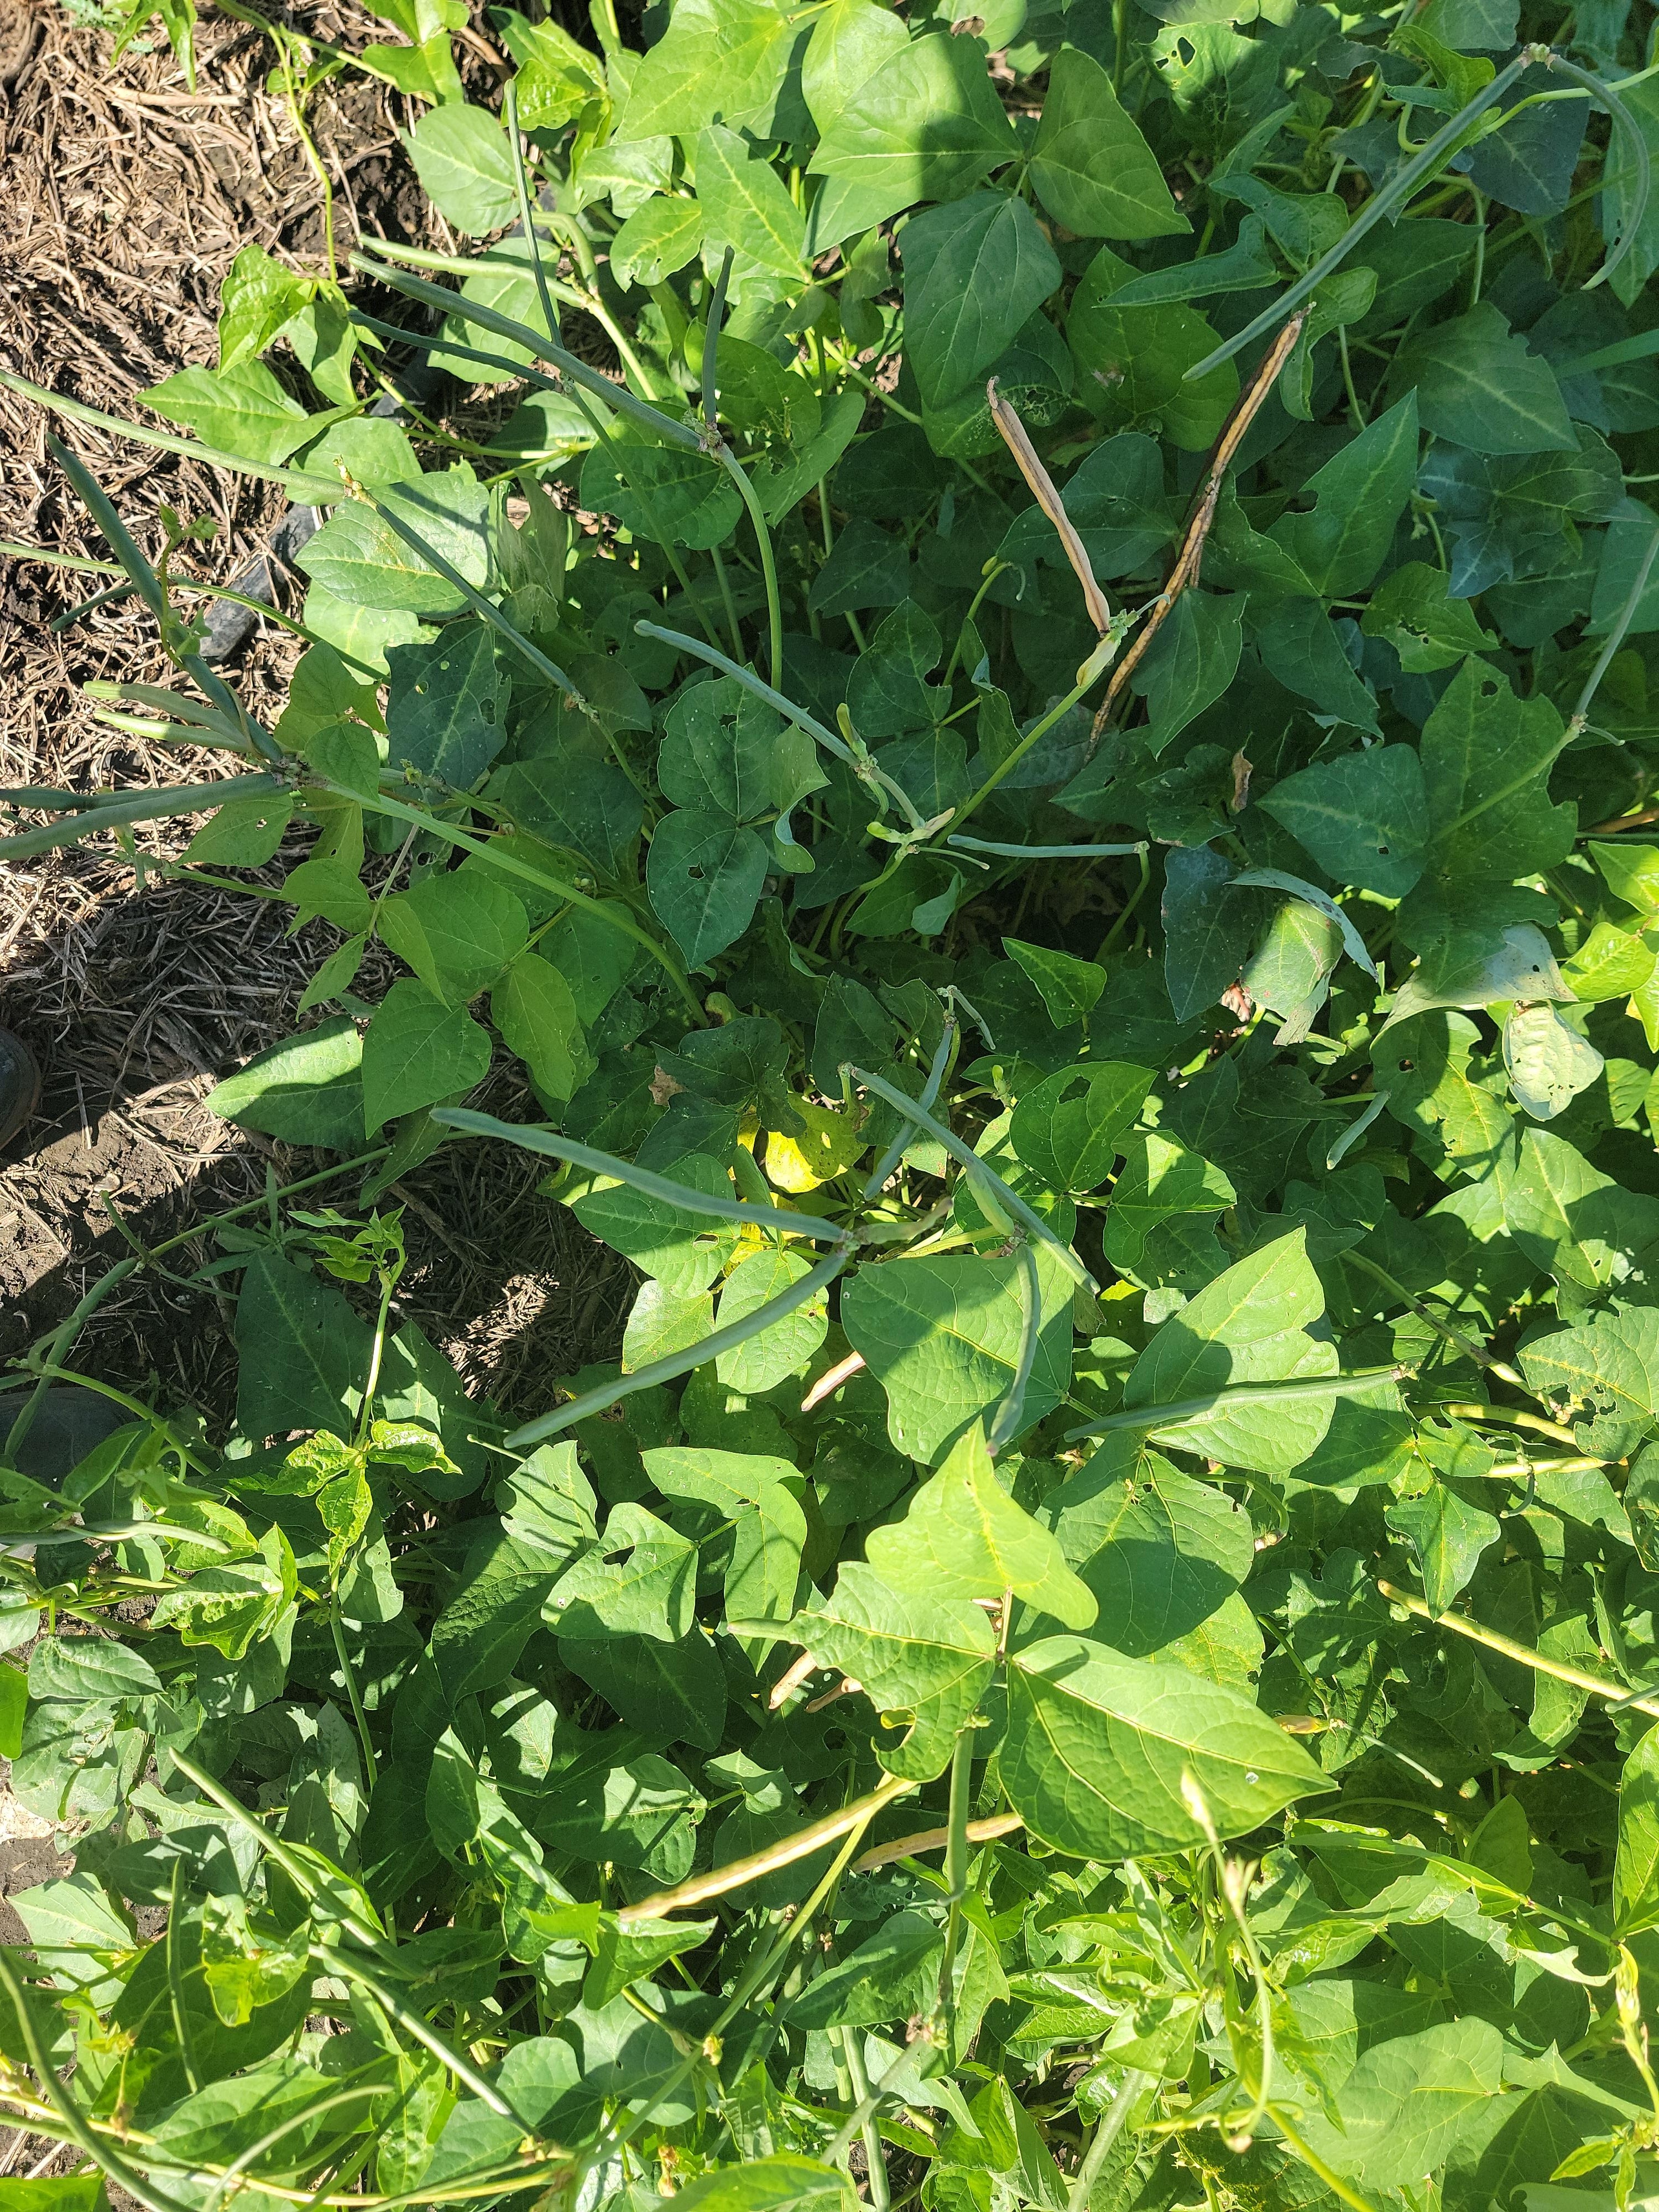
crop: cowpea
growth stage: development pod
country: Tanzania
